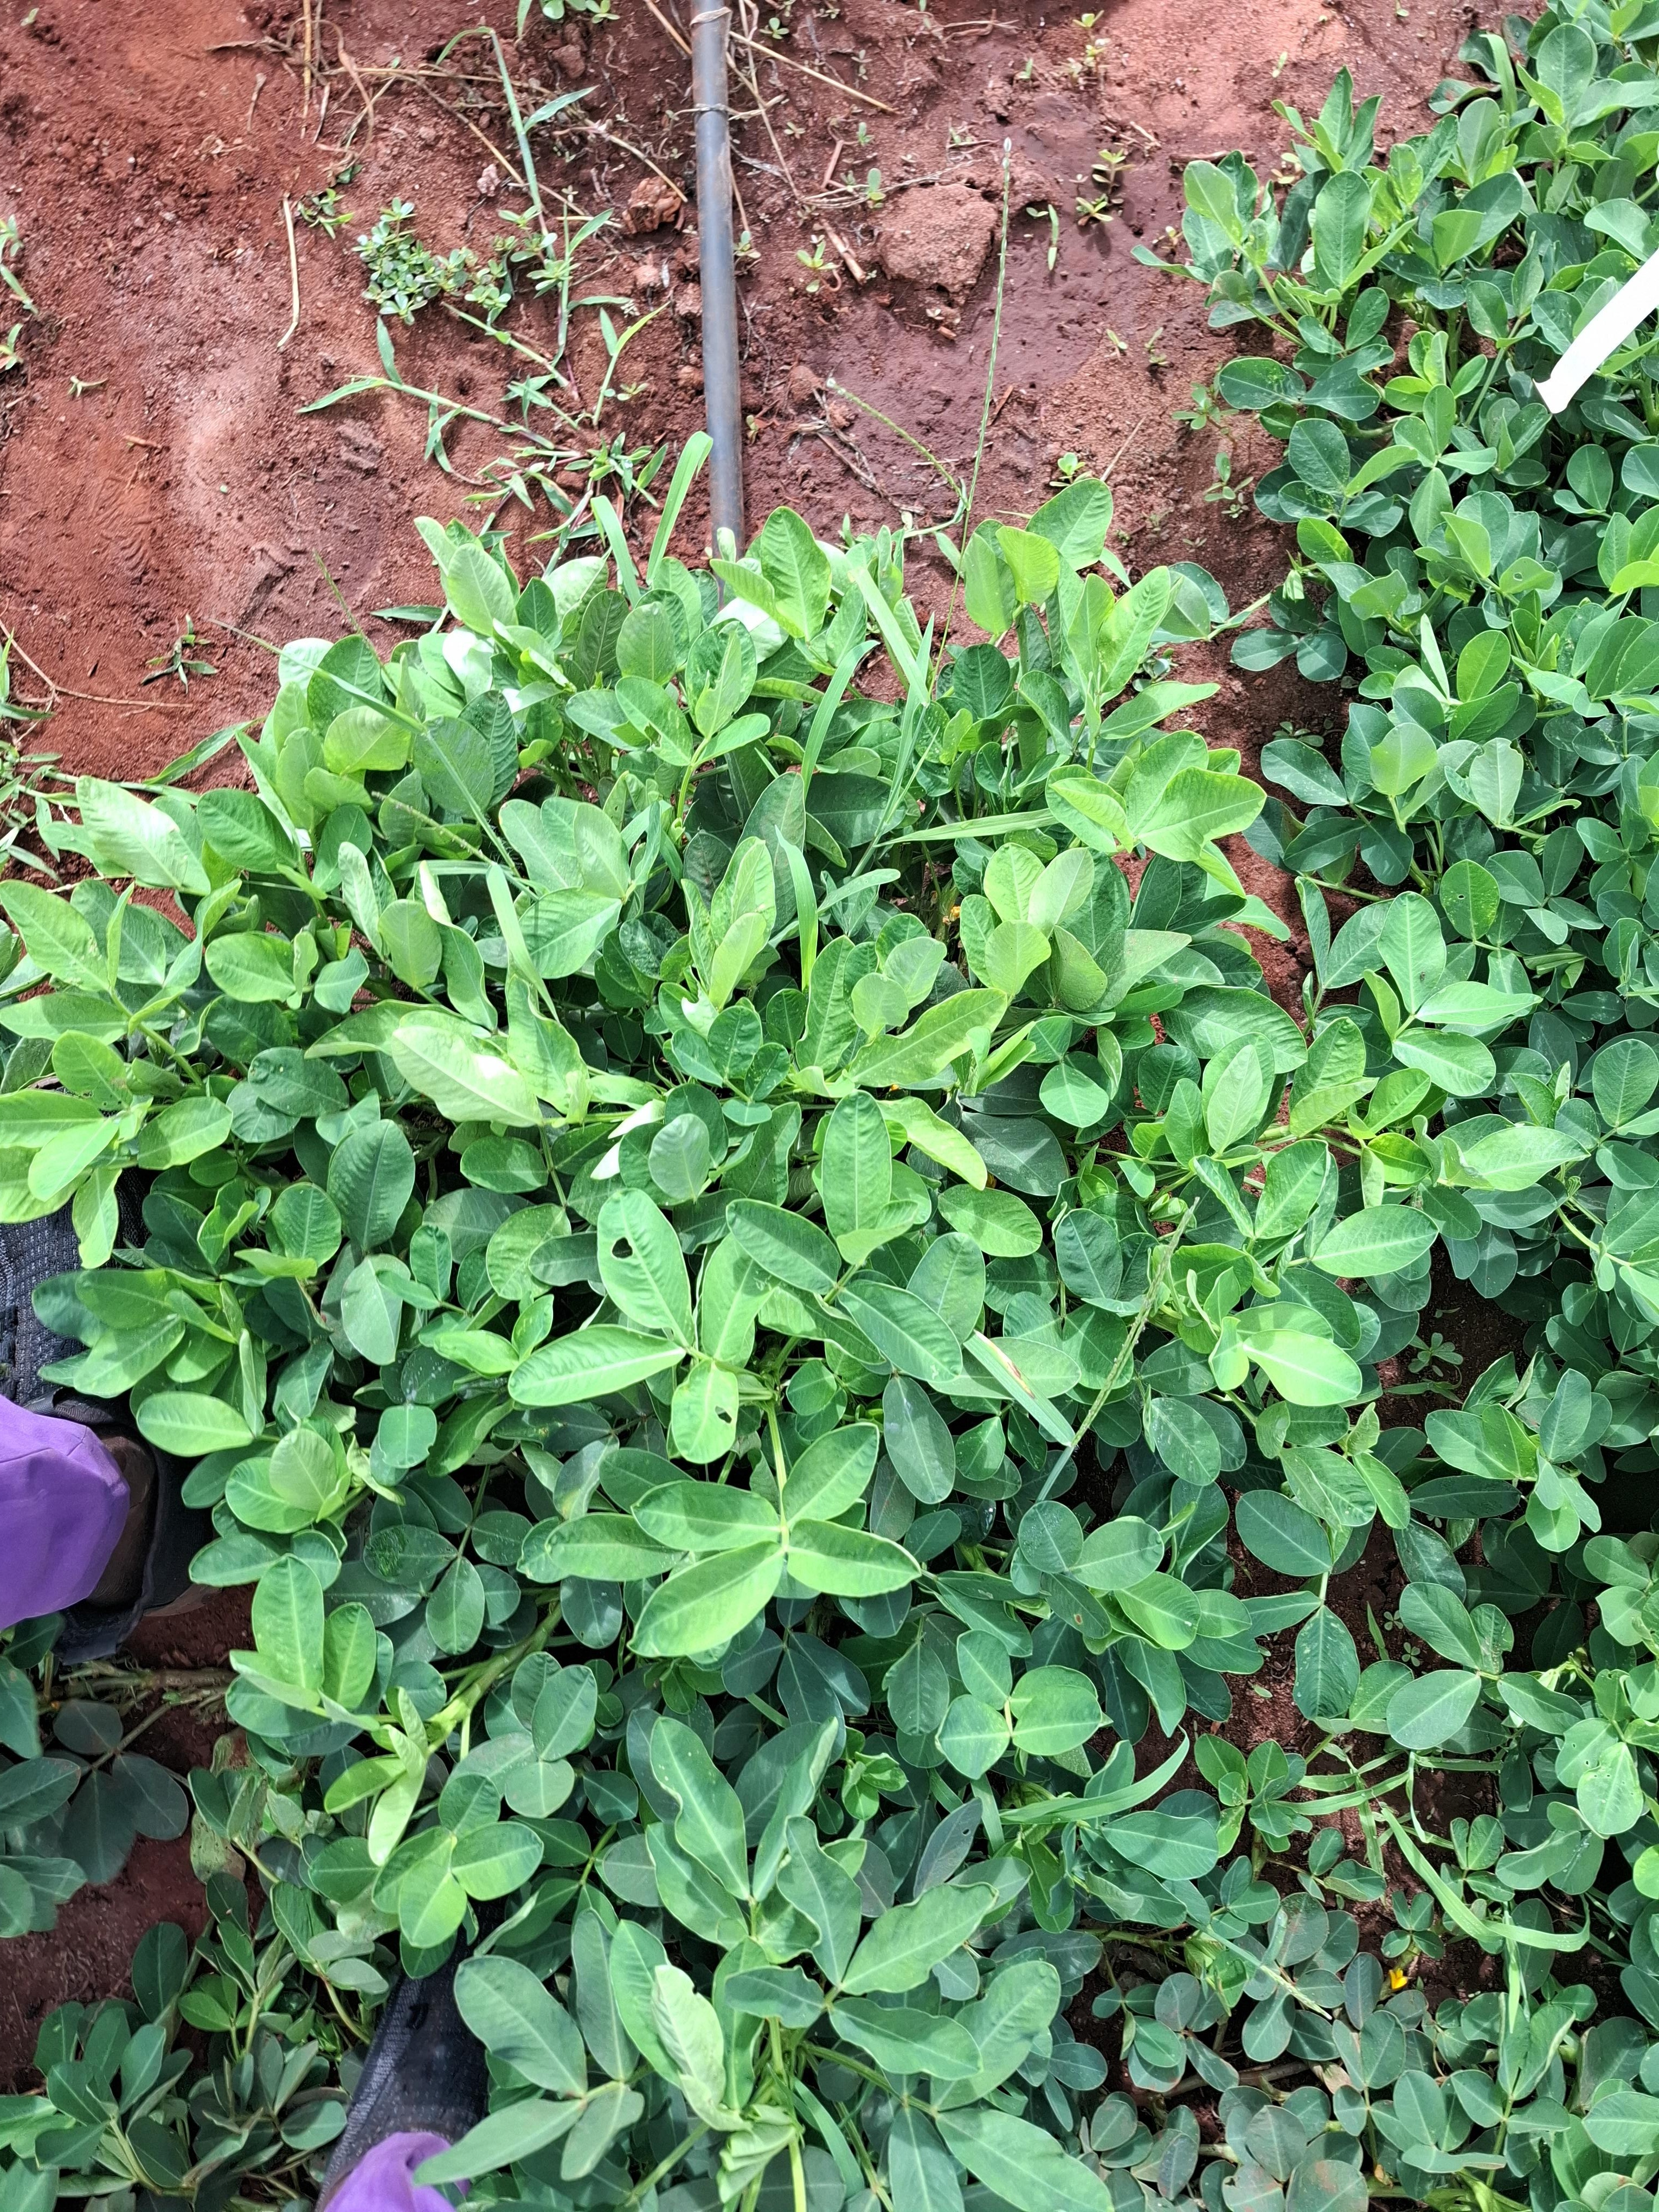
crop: groundnut
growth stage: pegging
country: Kenya
